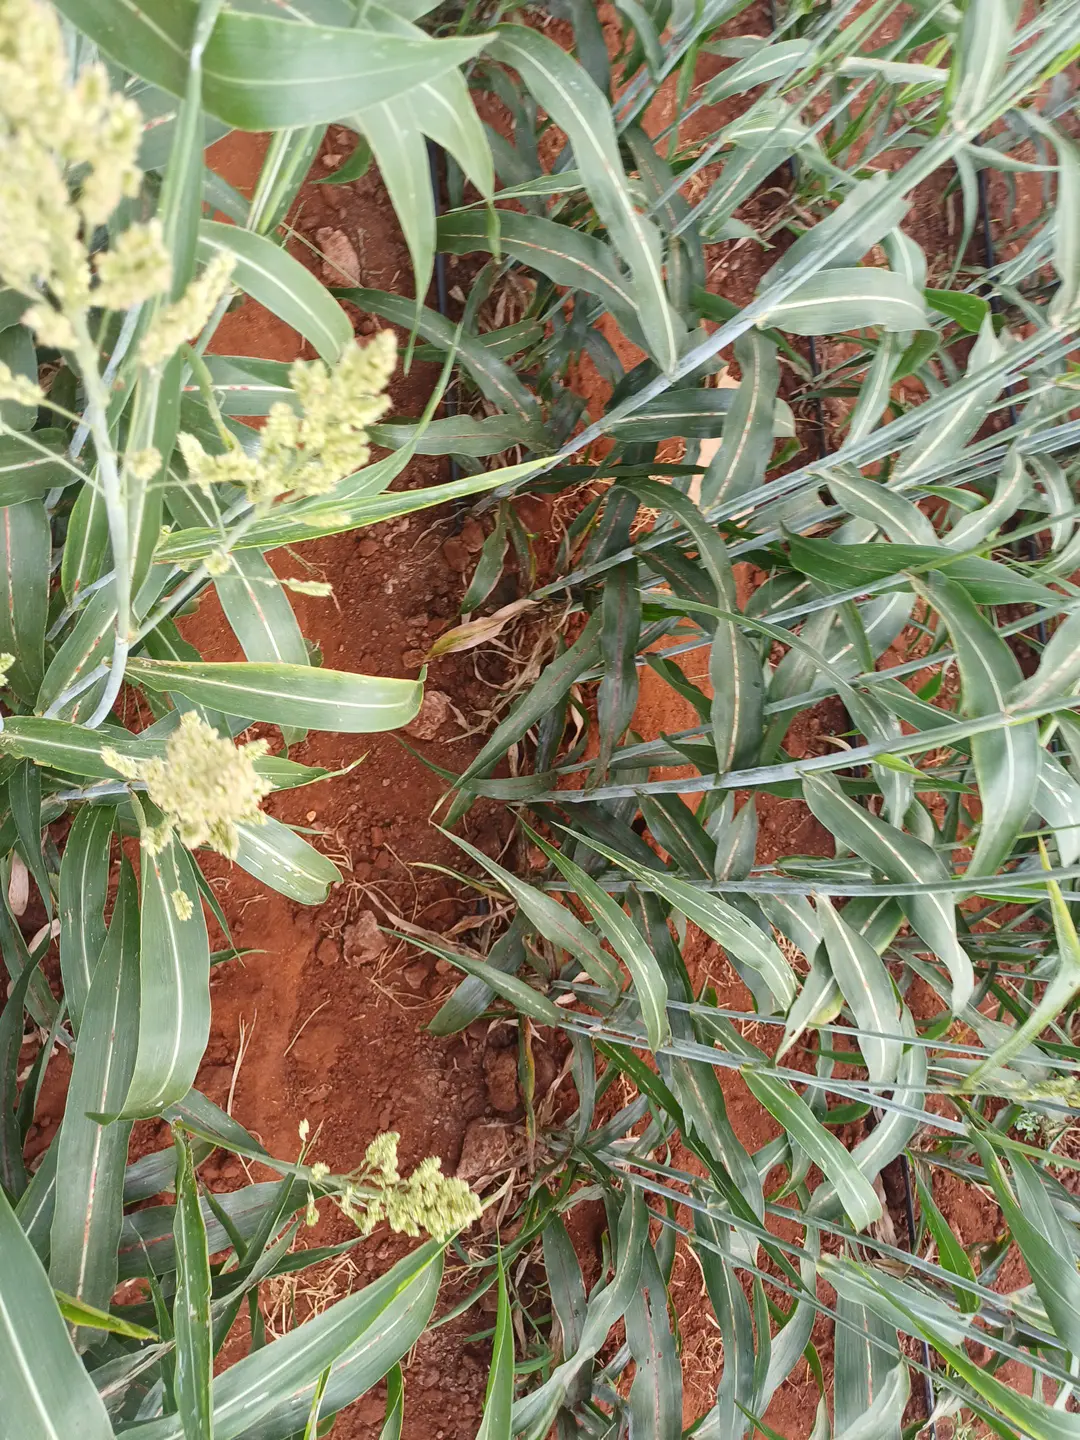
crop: sorghum
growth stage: filling grain
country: Kenya
